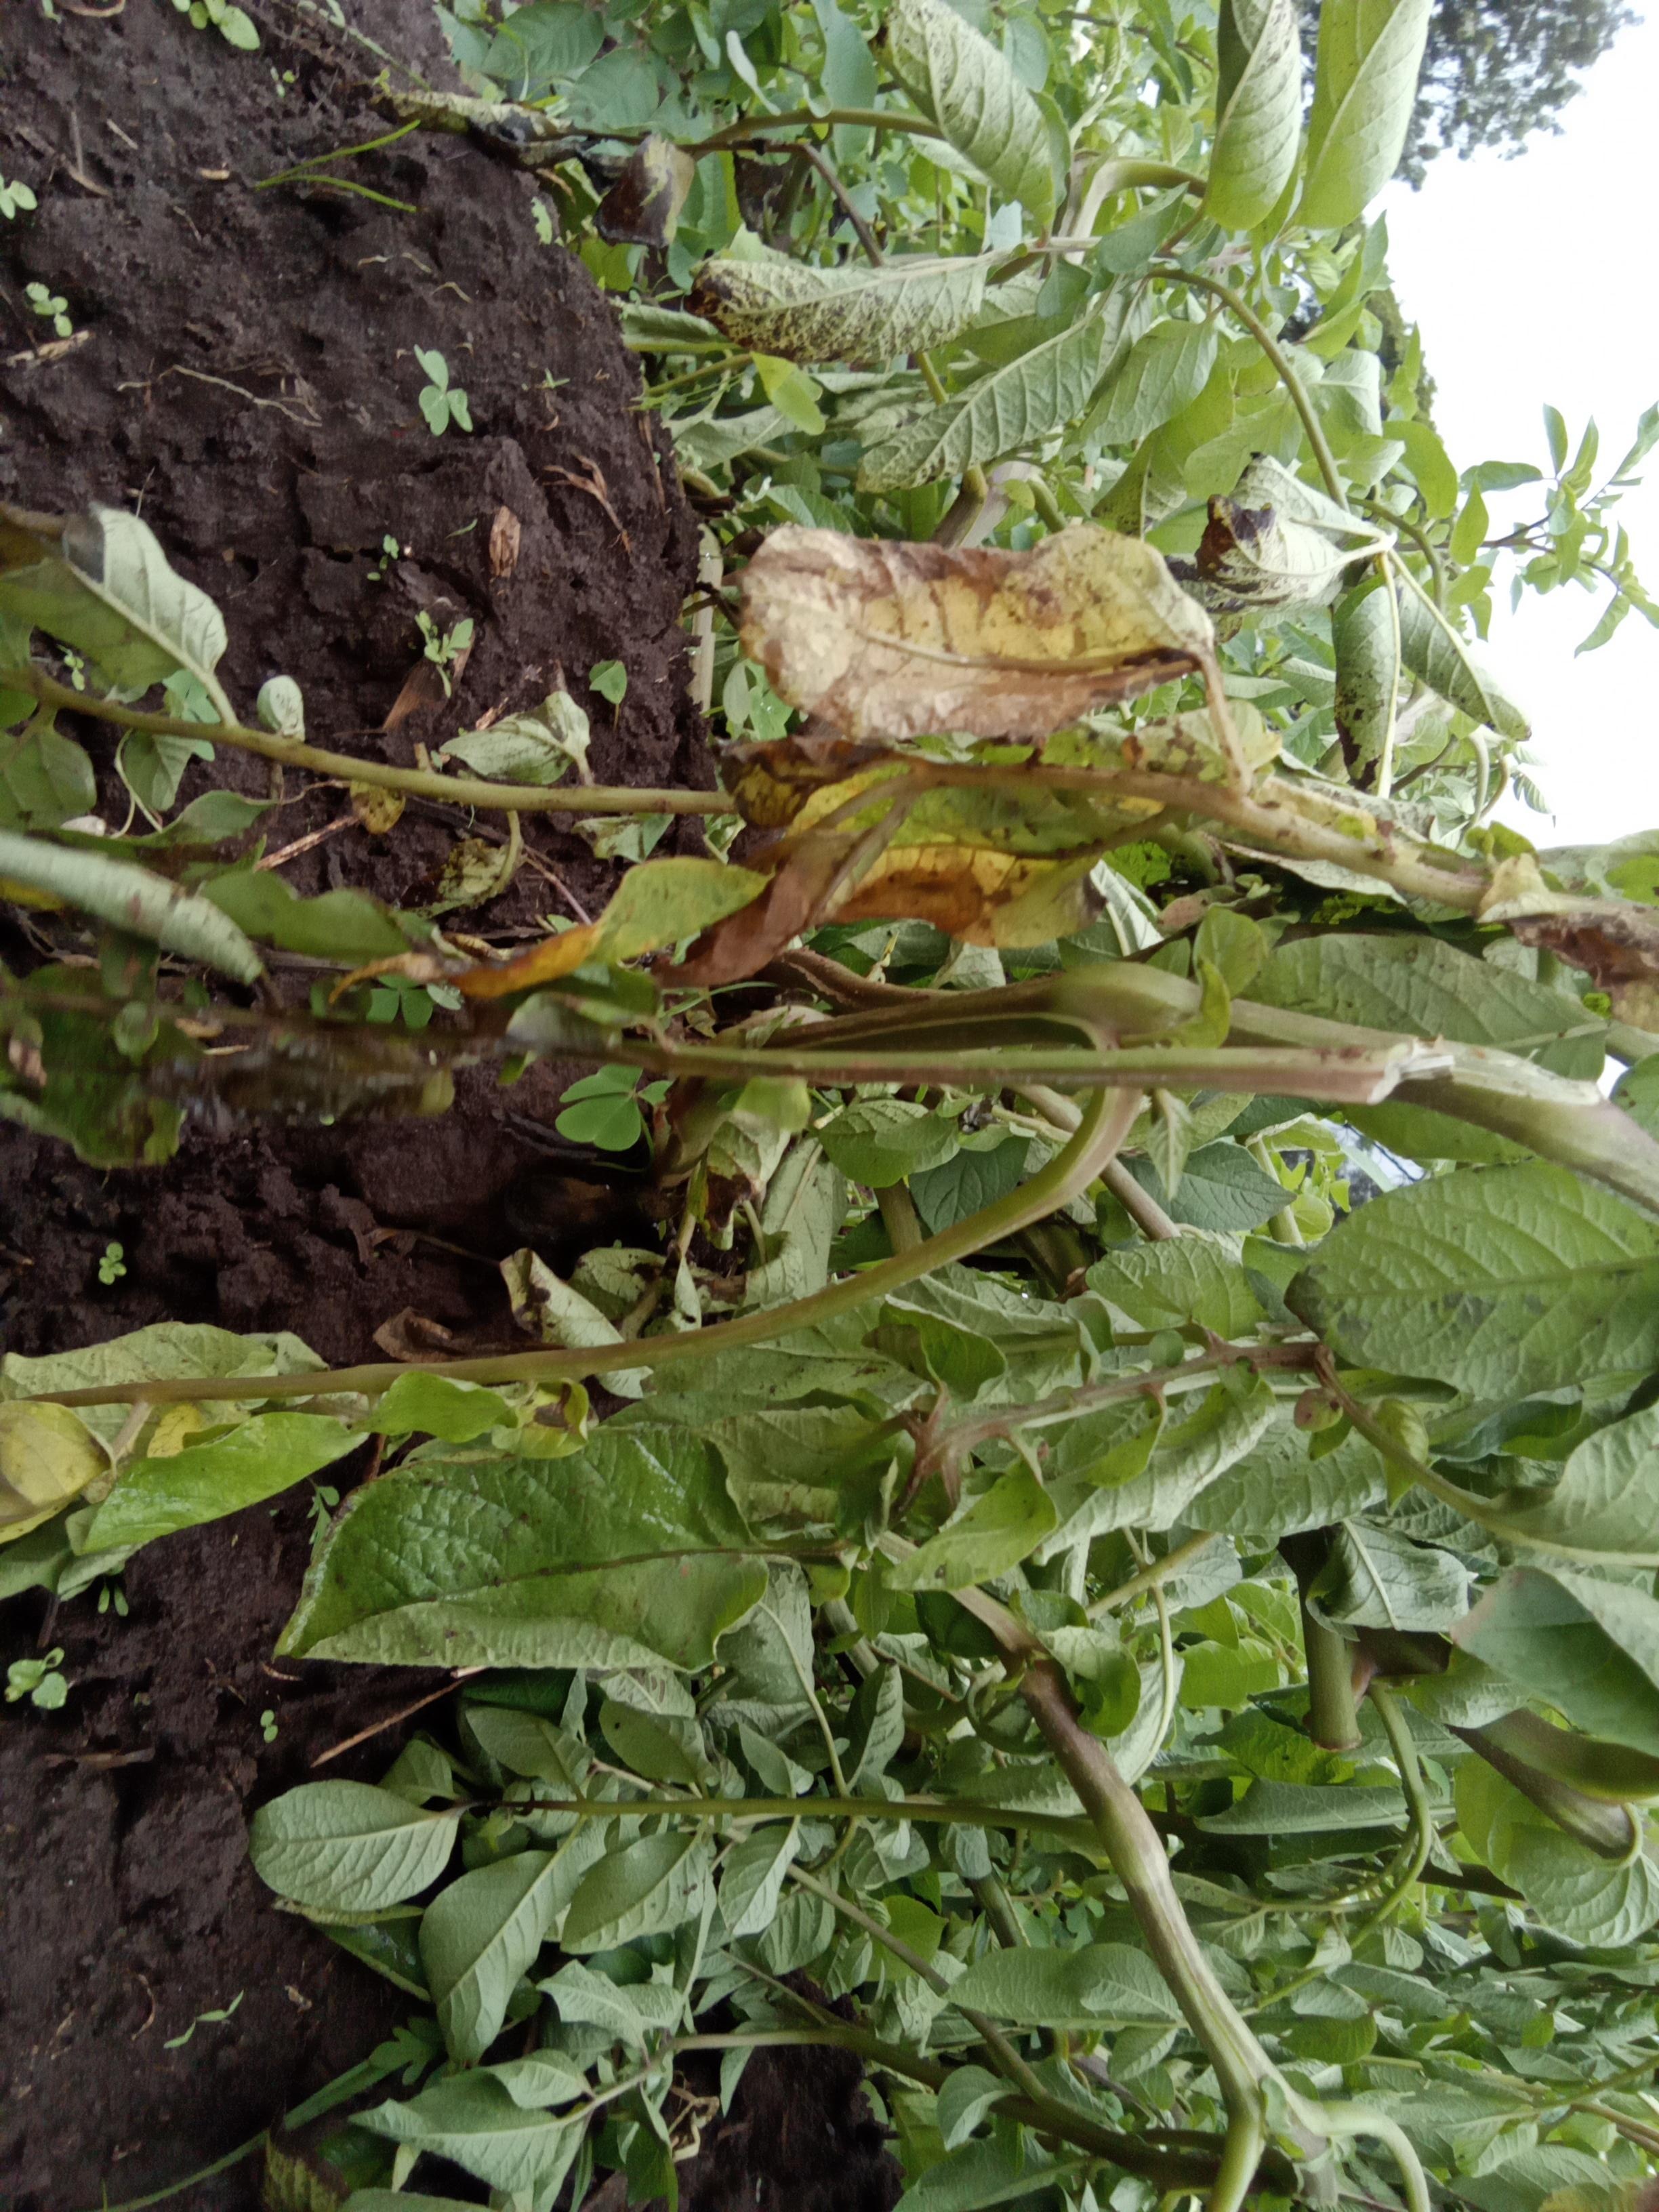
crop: potato
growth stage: flowering
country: Kenya
